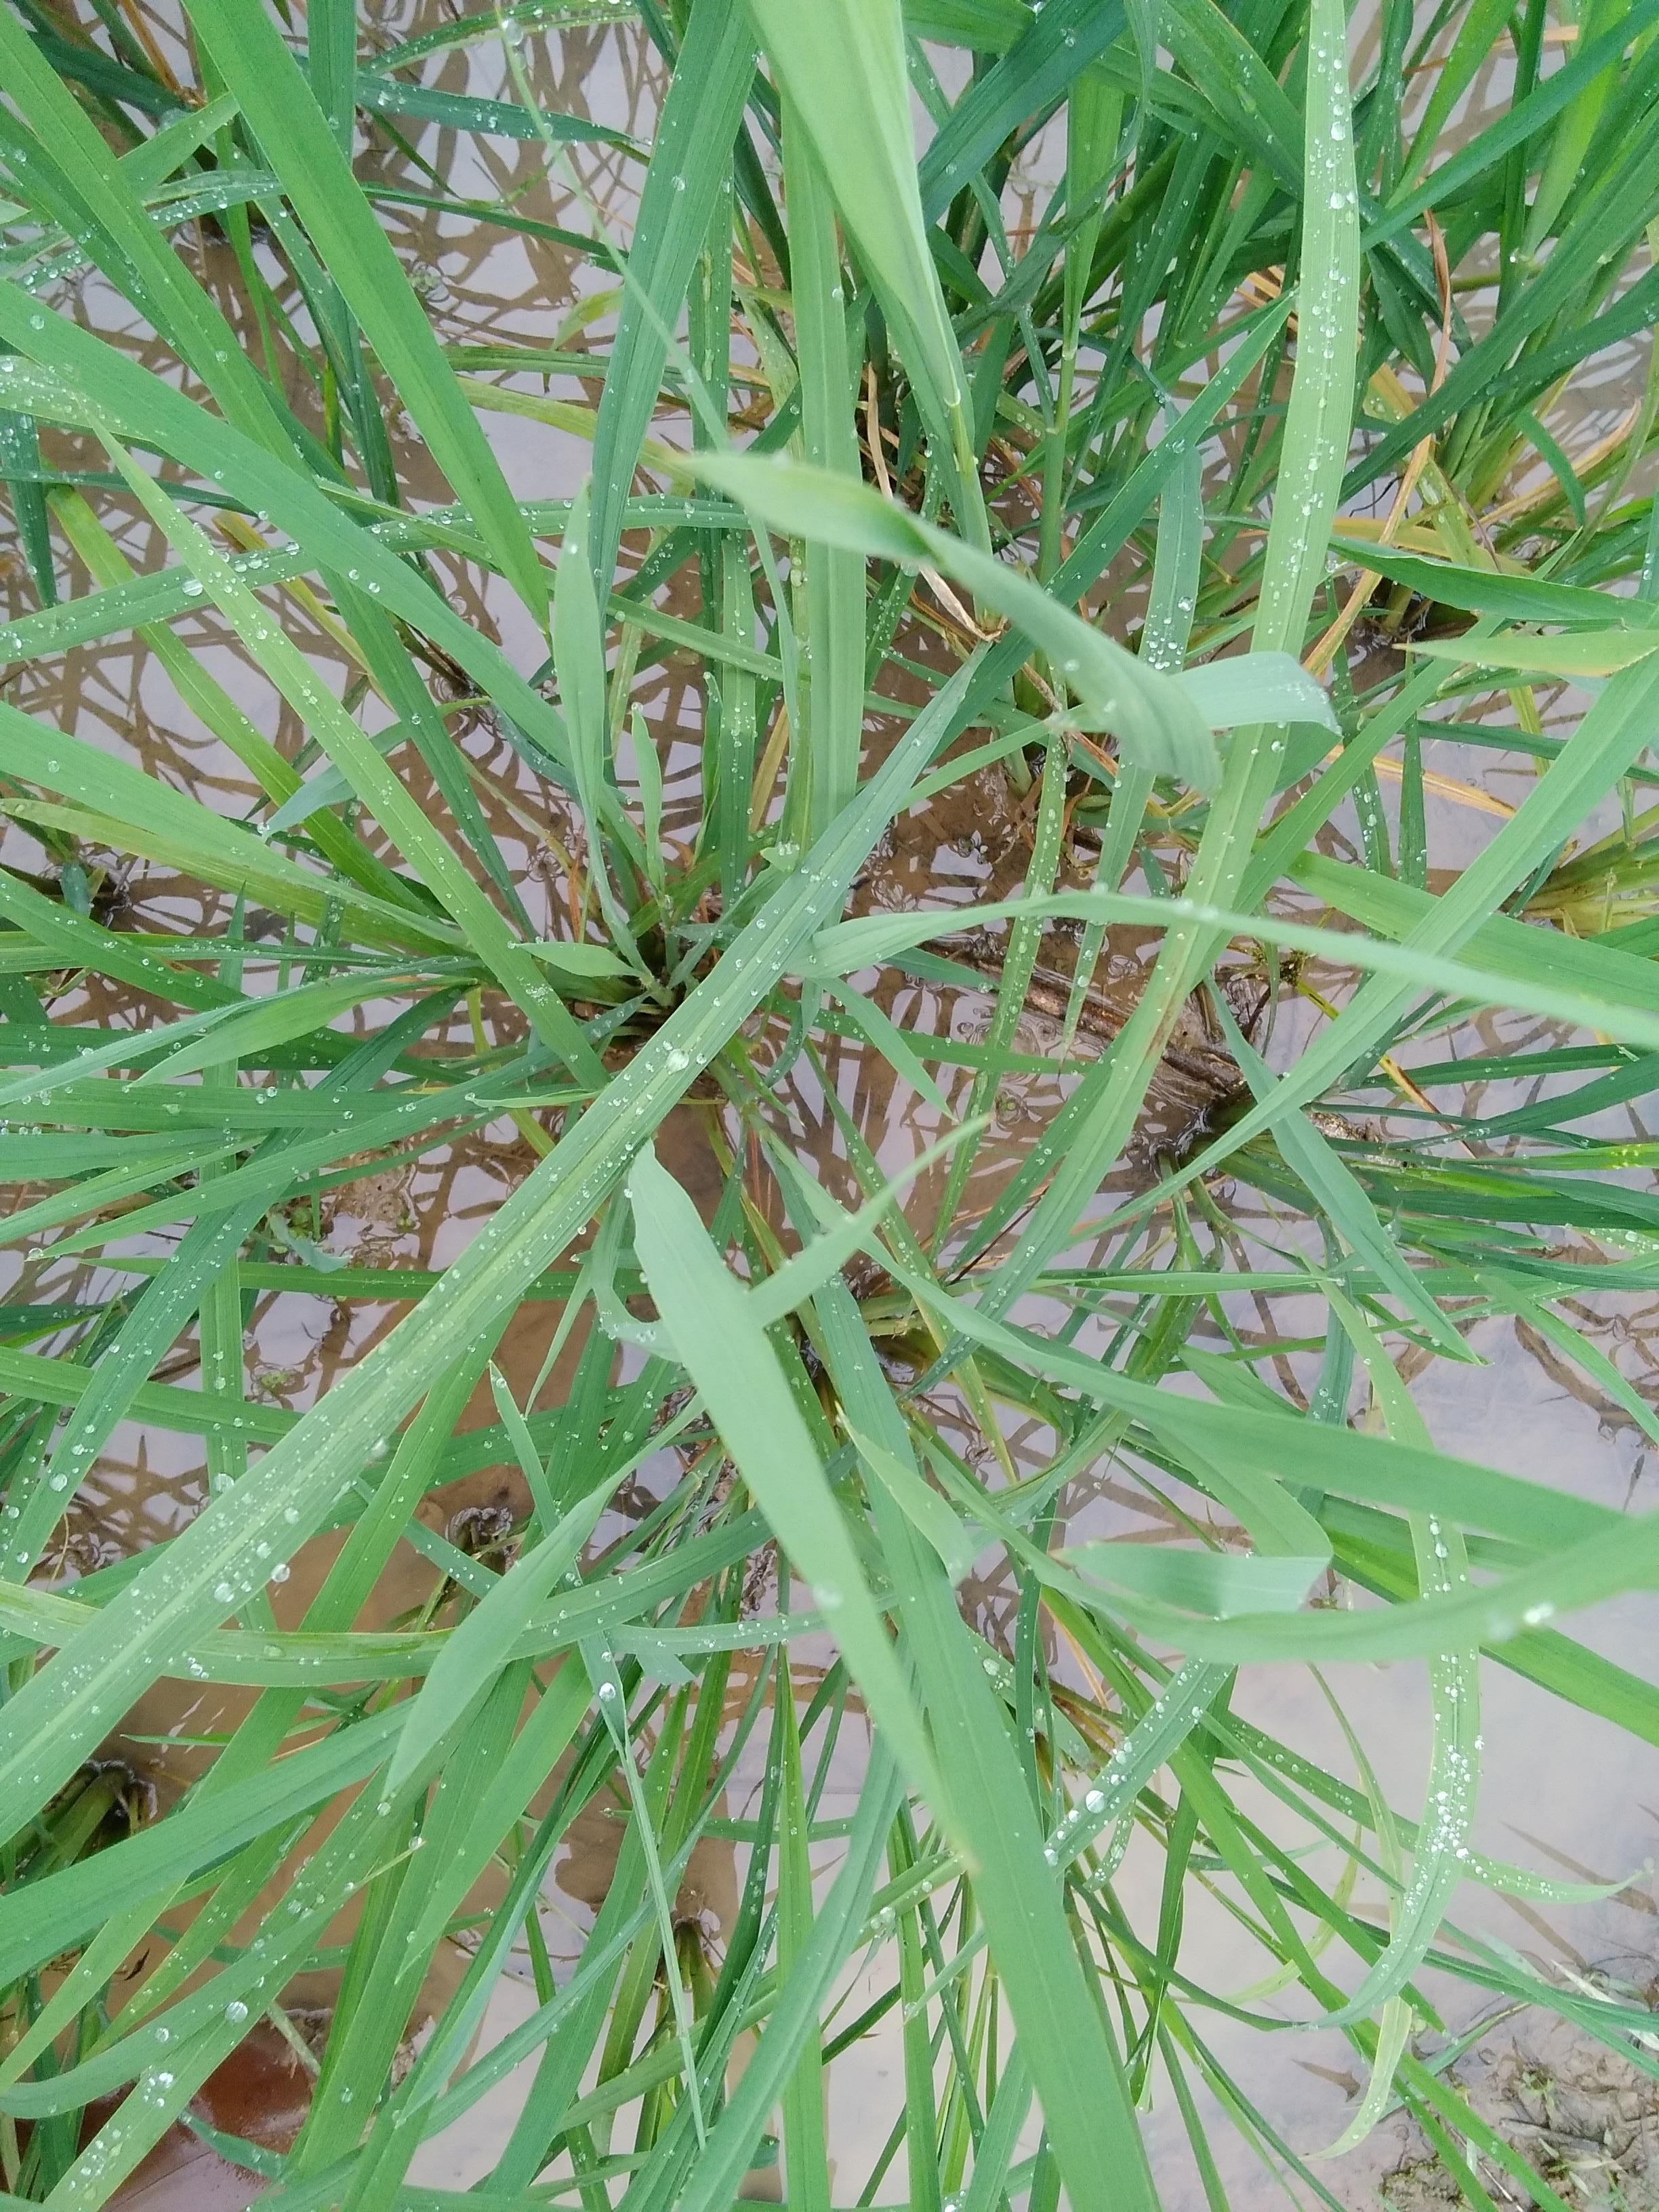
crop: rice
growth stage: elongation stem
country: Nigeria
